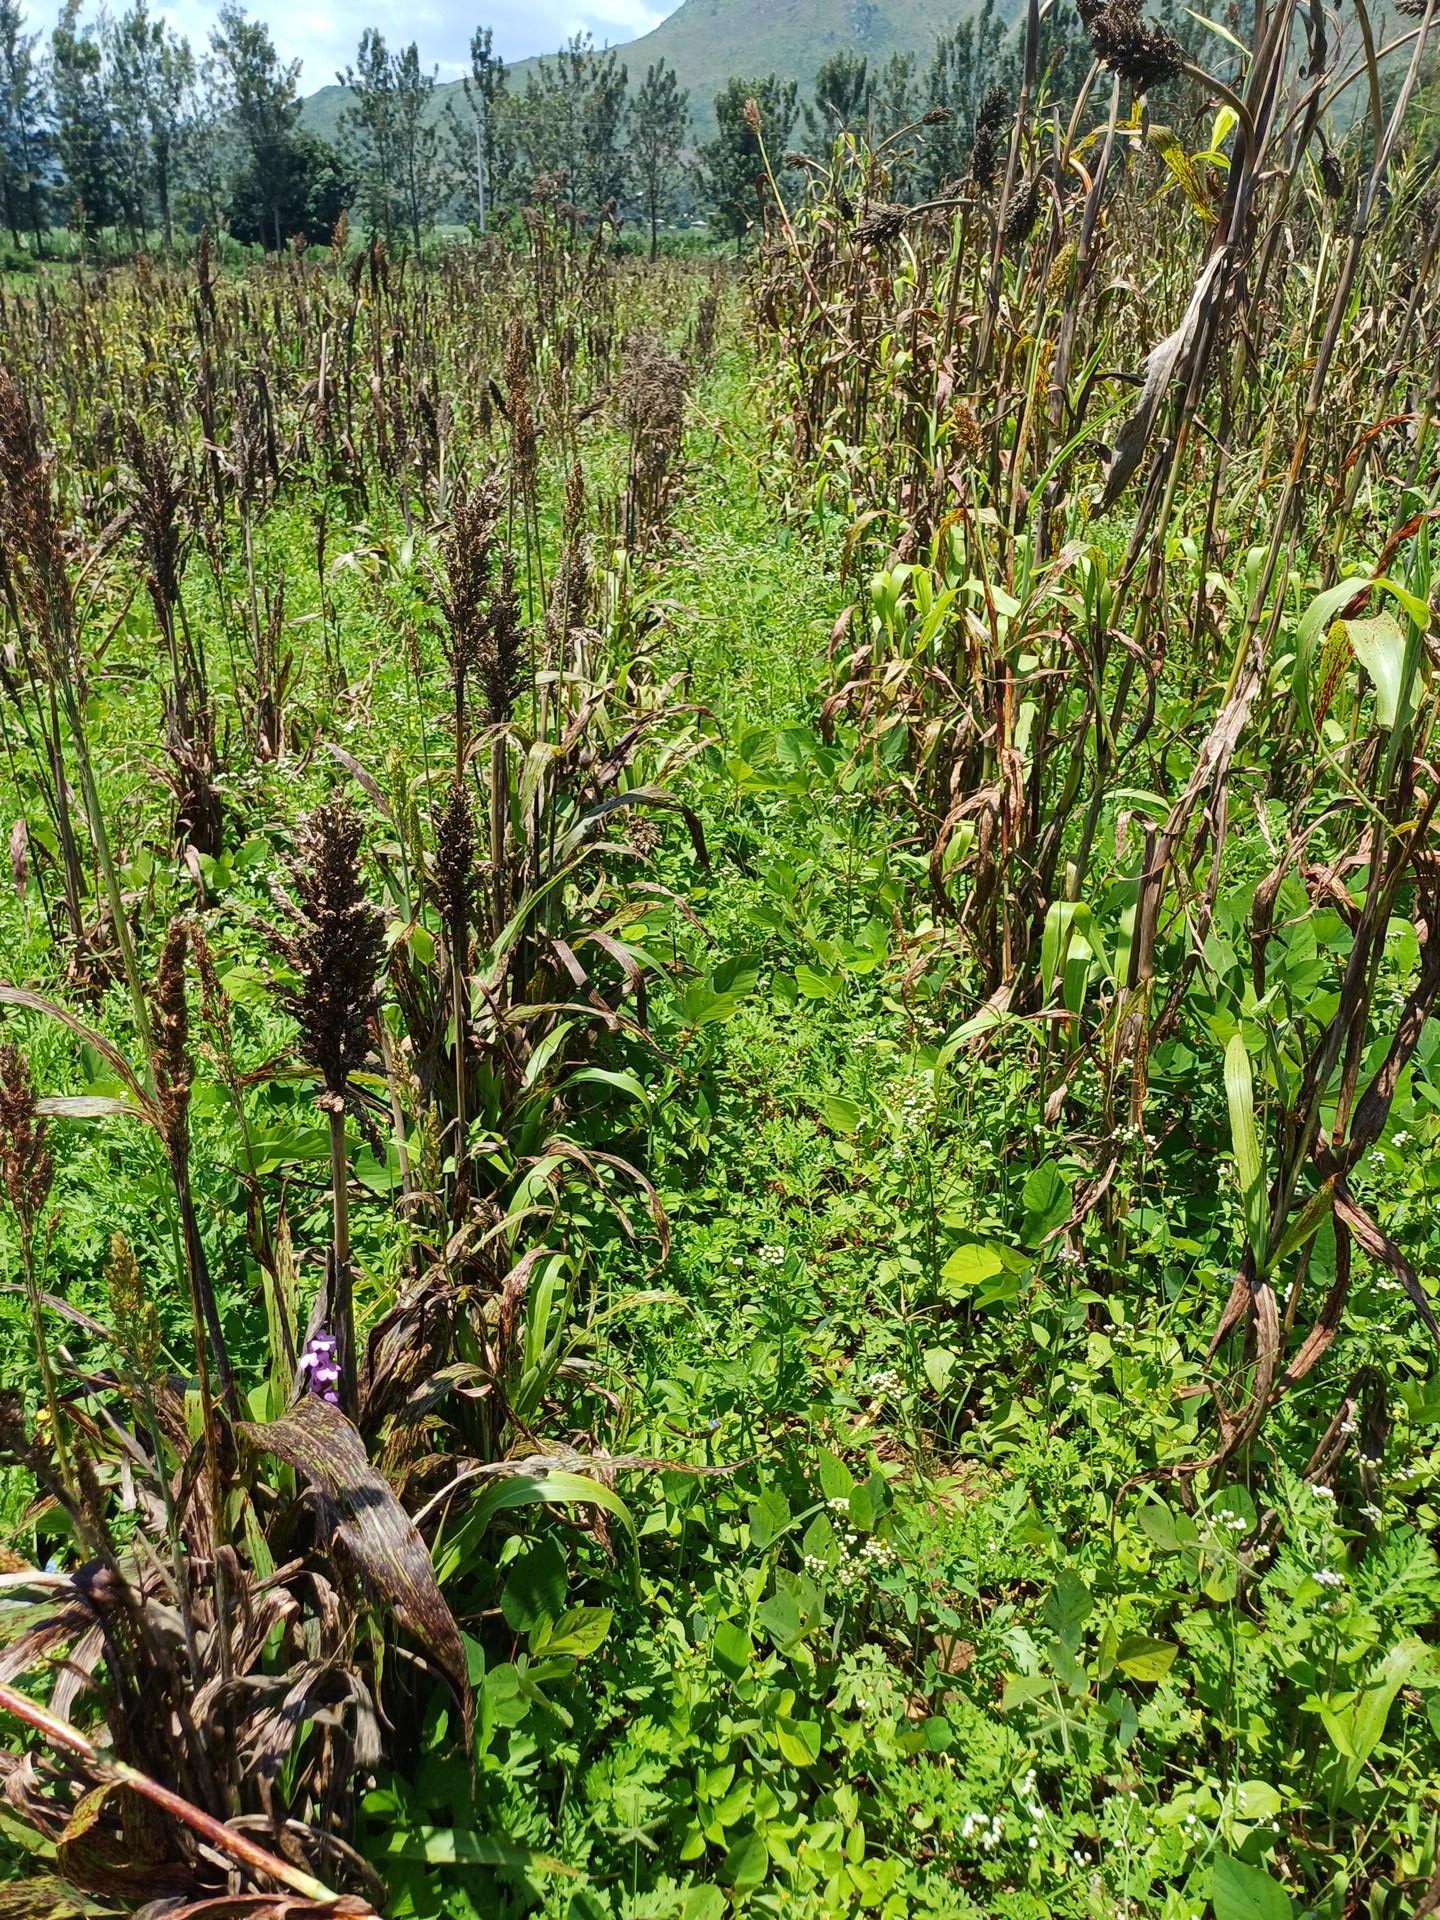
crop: sorghum
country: Kenya
